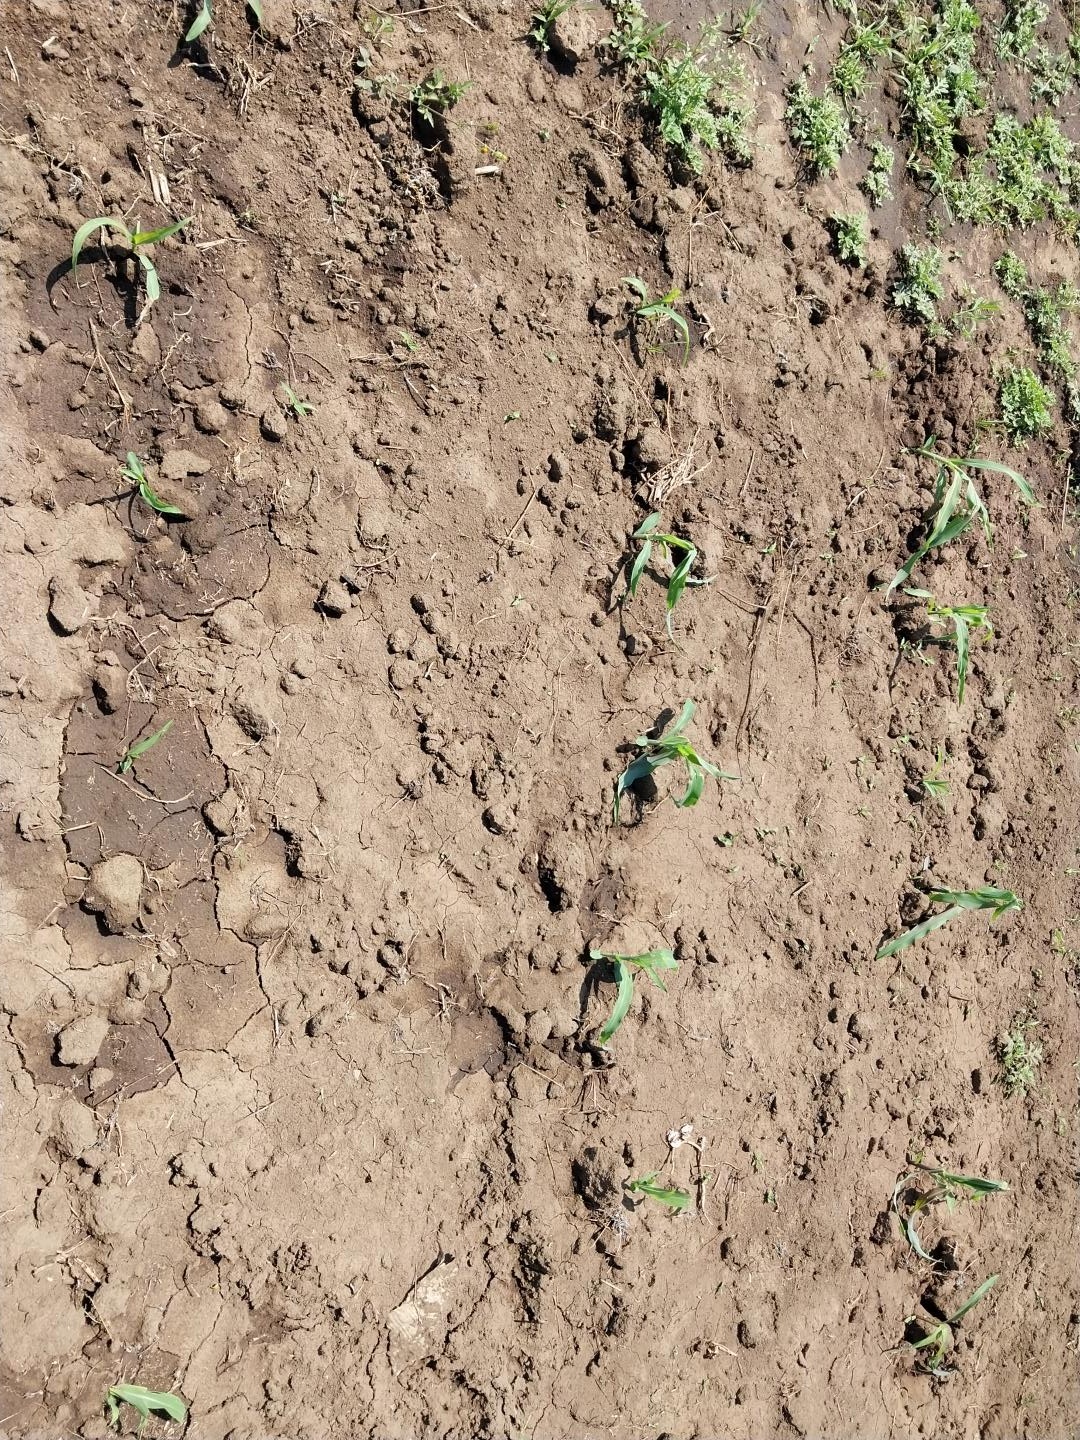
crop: maize
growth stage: emergence
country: Tanzania
